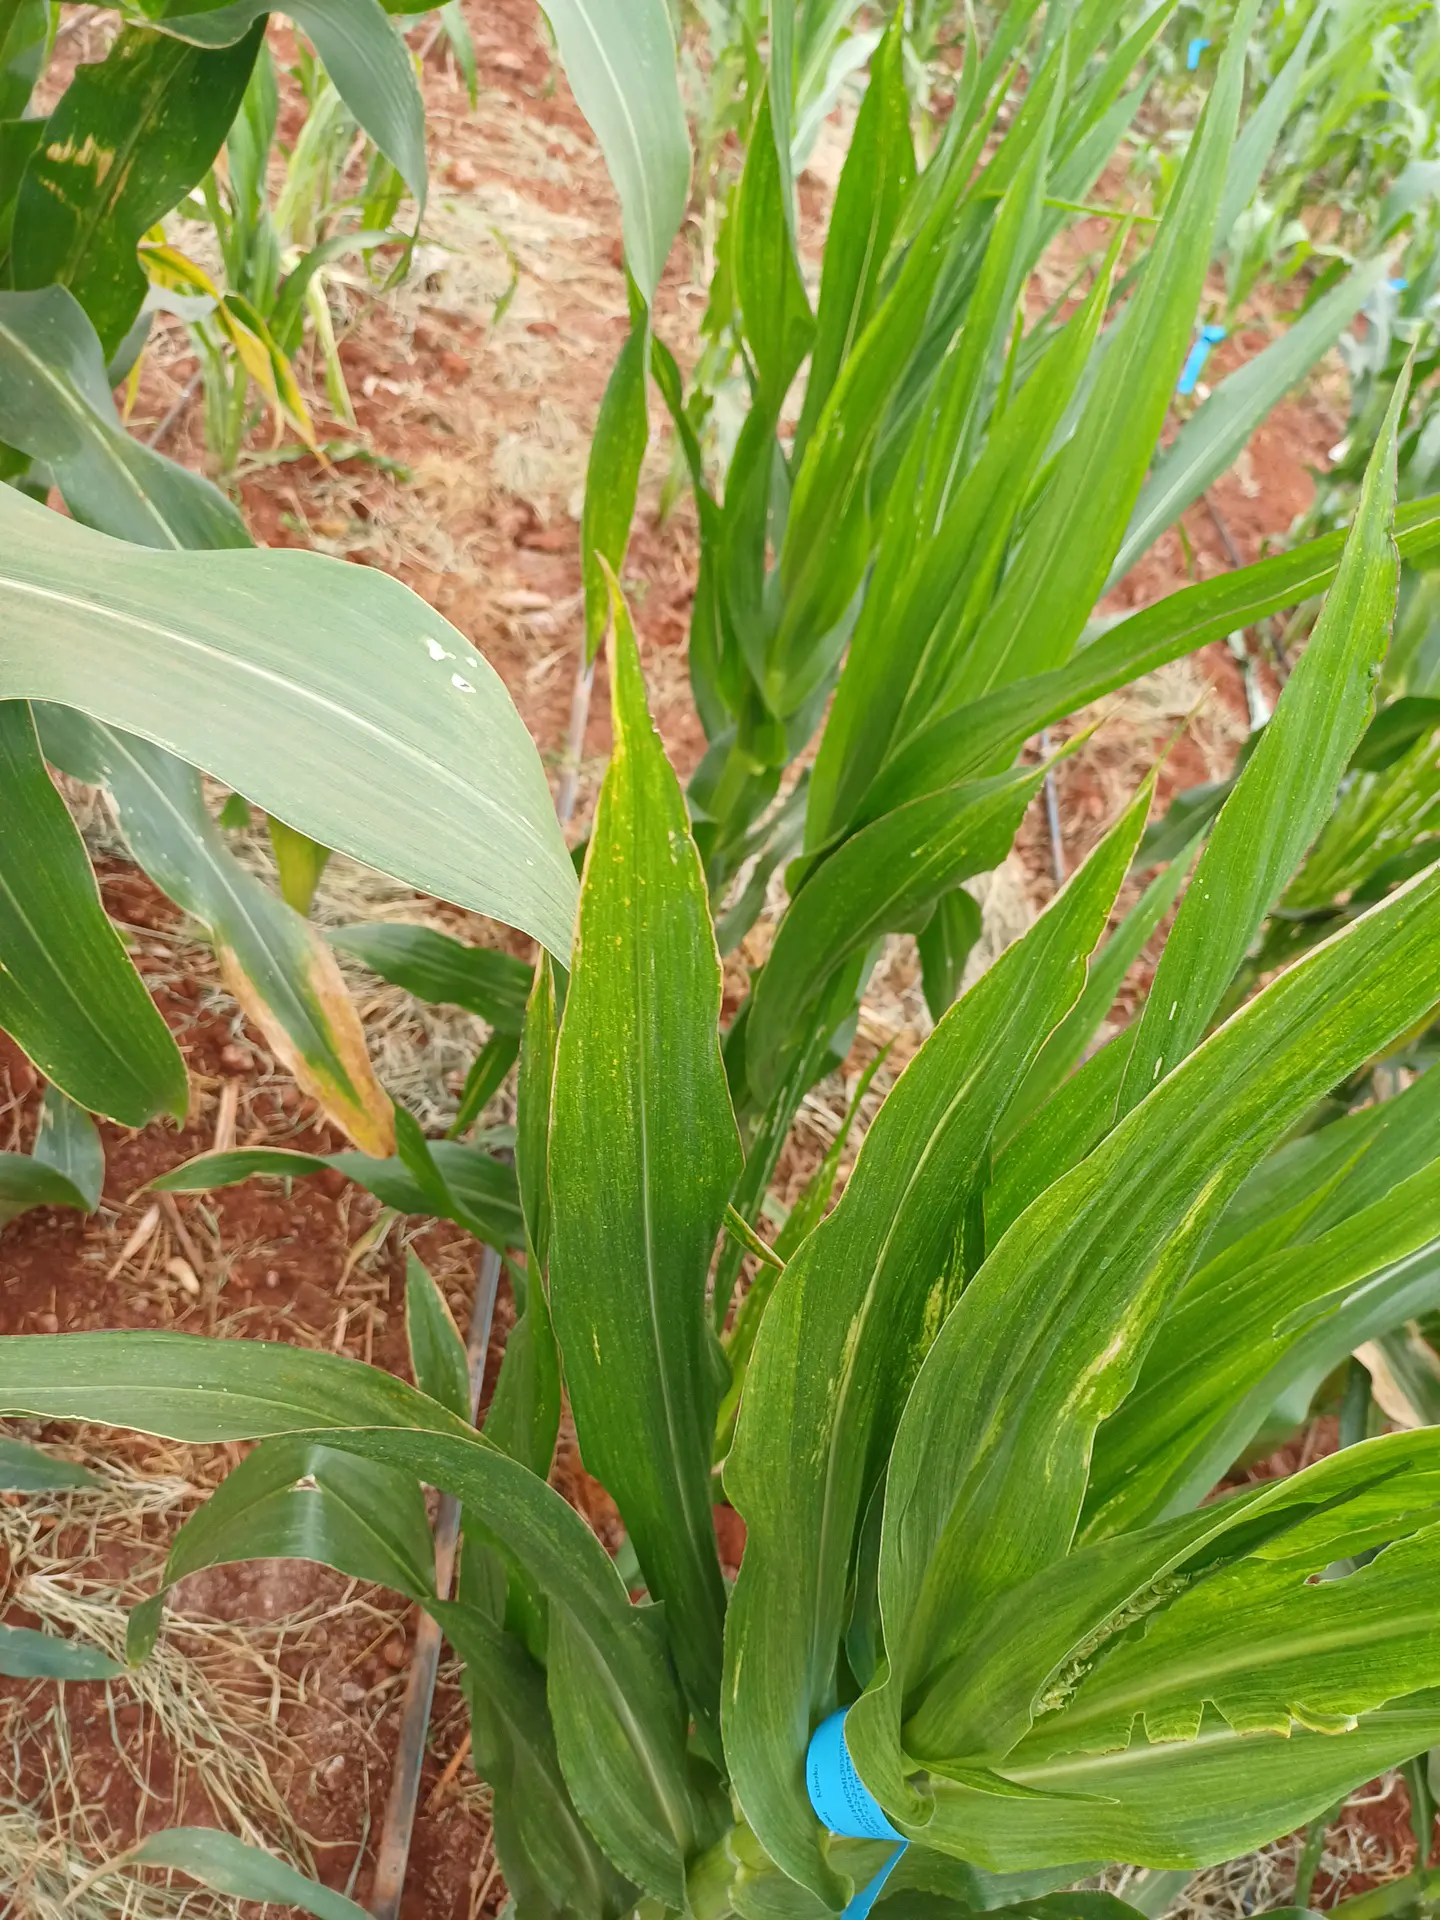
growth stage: vegetative
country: Kenya
